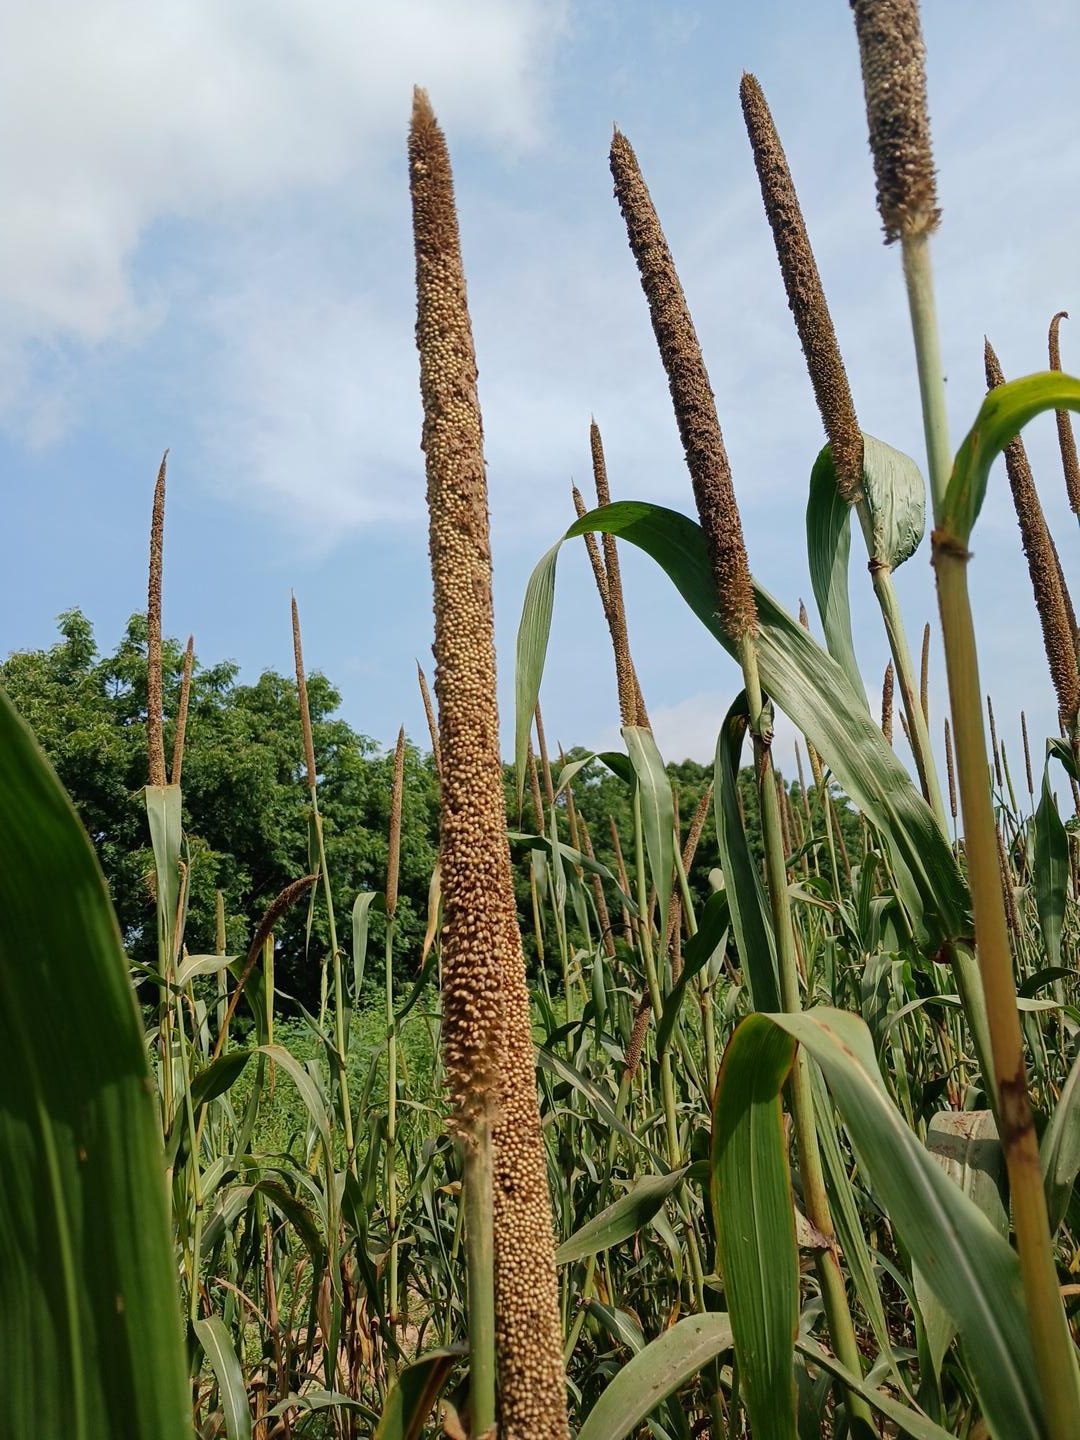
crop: pearl millet
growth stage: maturity
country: Senegal
